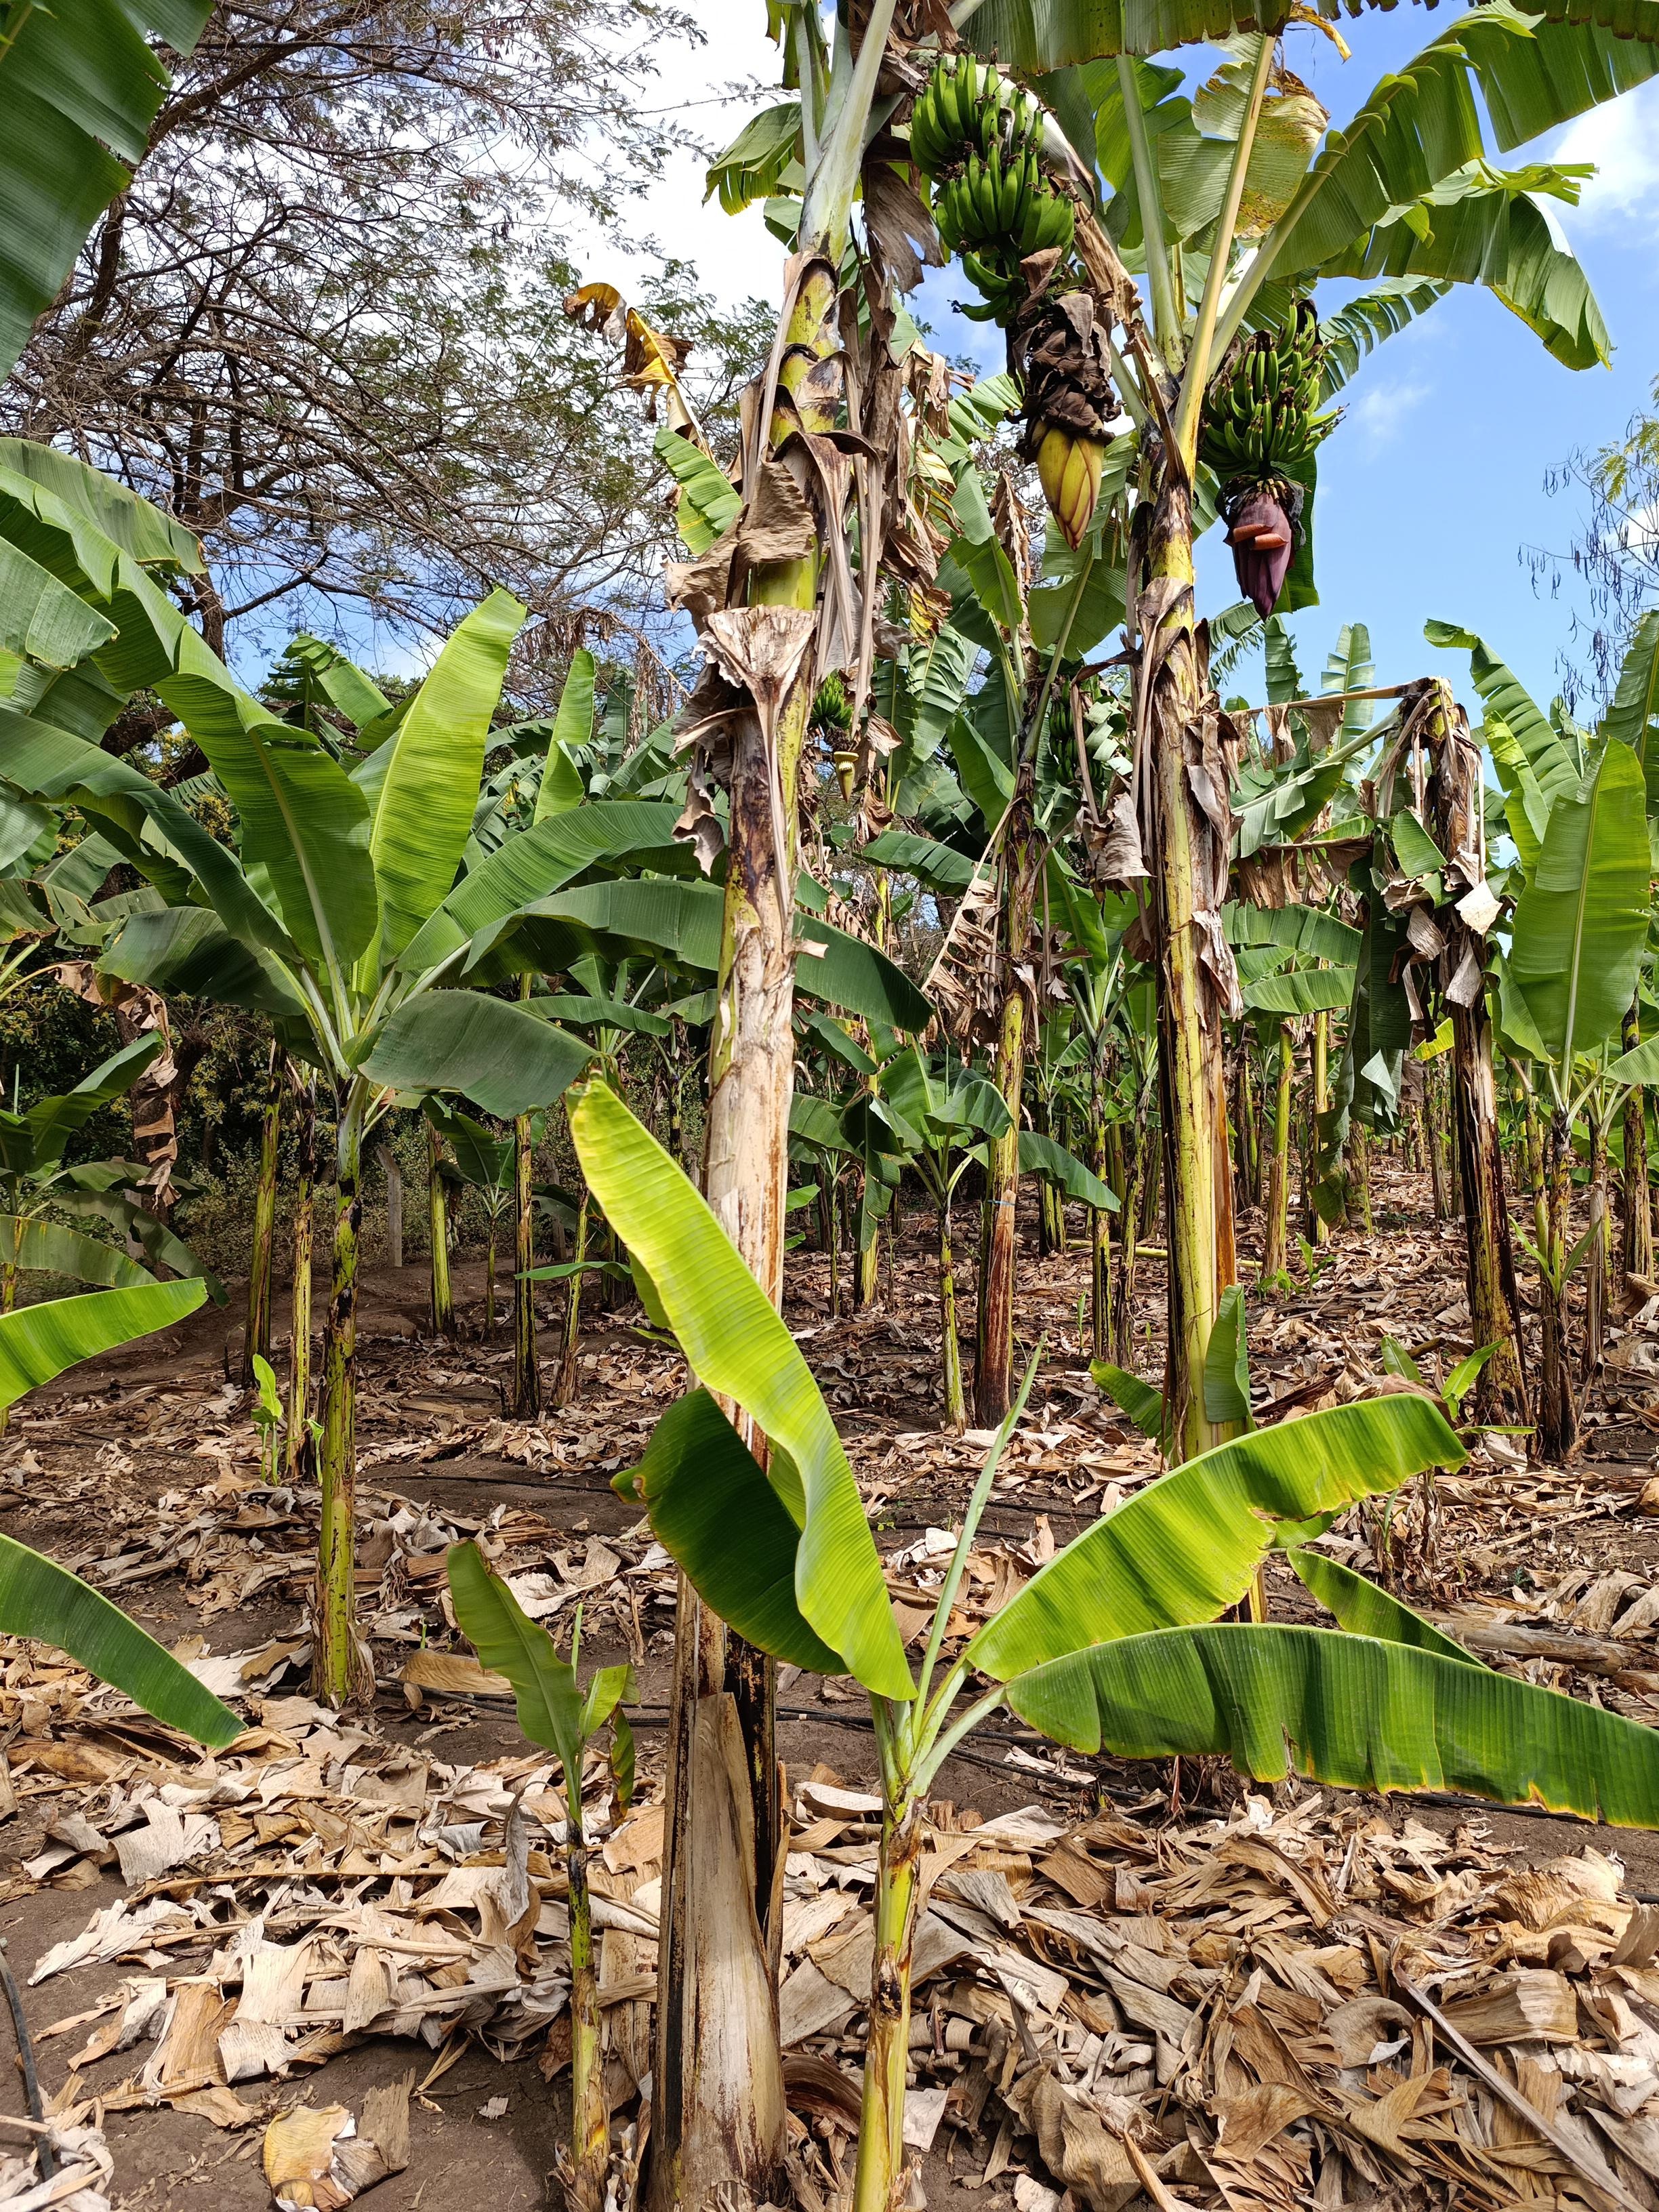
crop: banana
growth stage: development fruit
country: Tanzania
